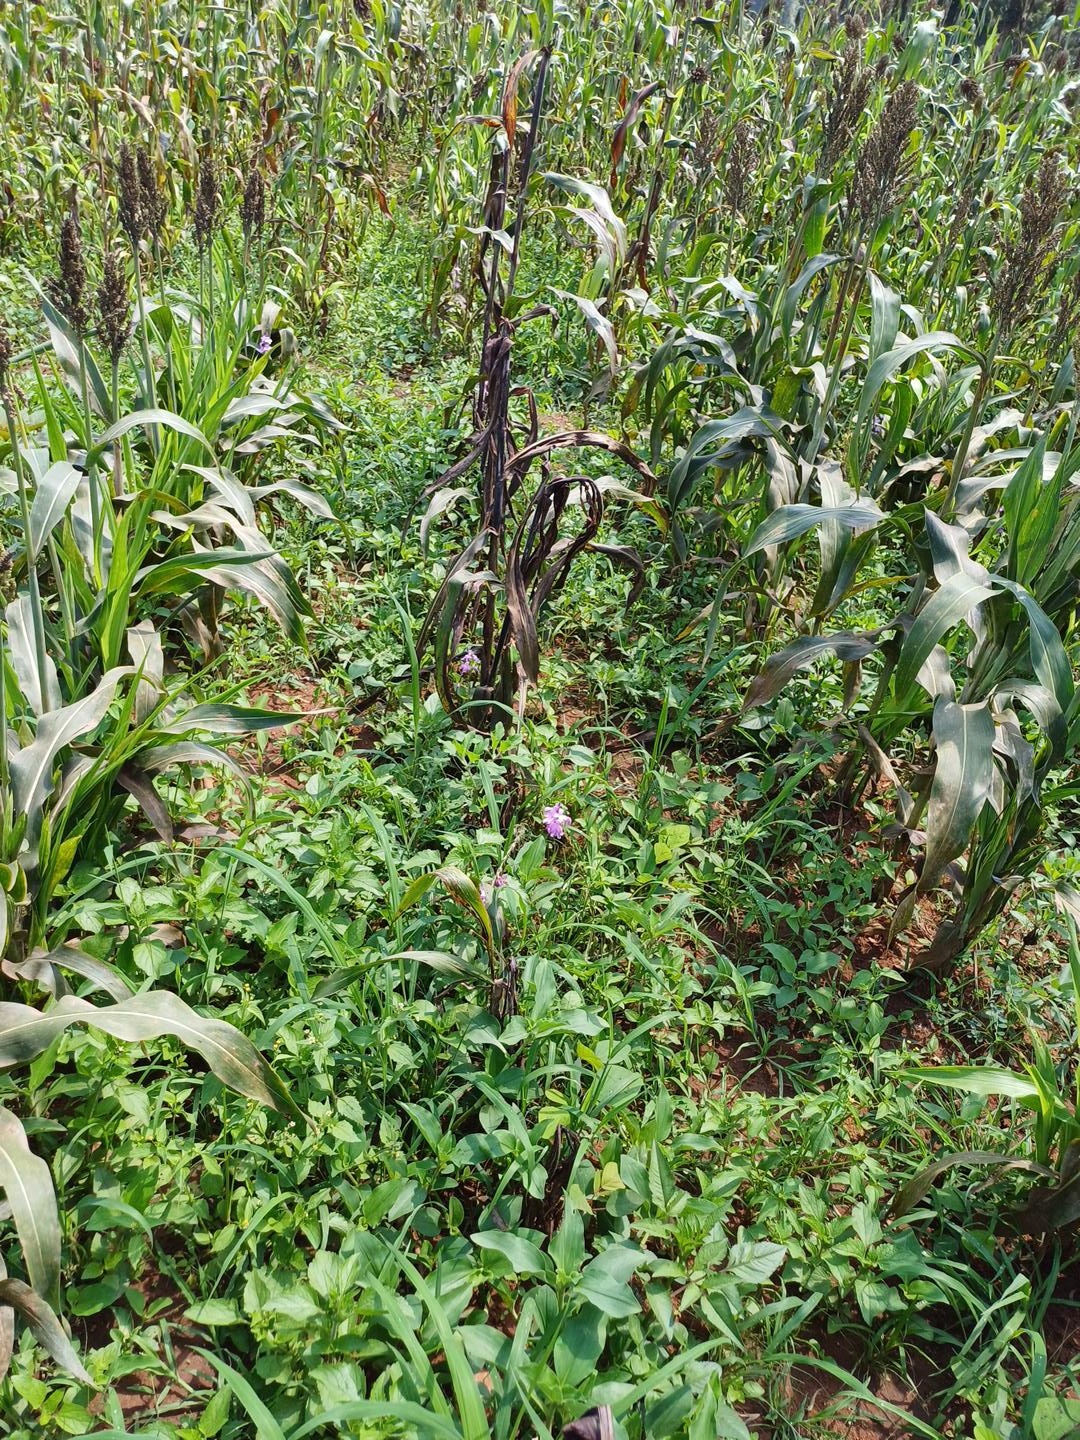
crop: sorghum
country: Kenya
